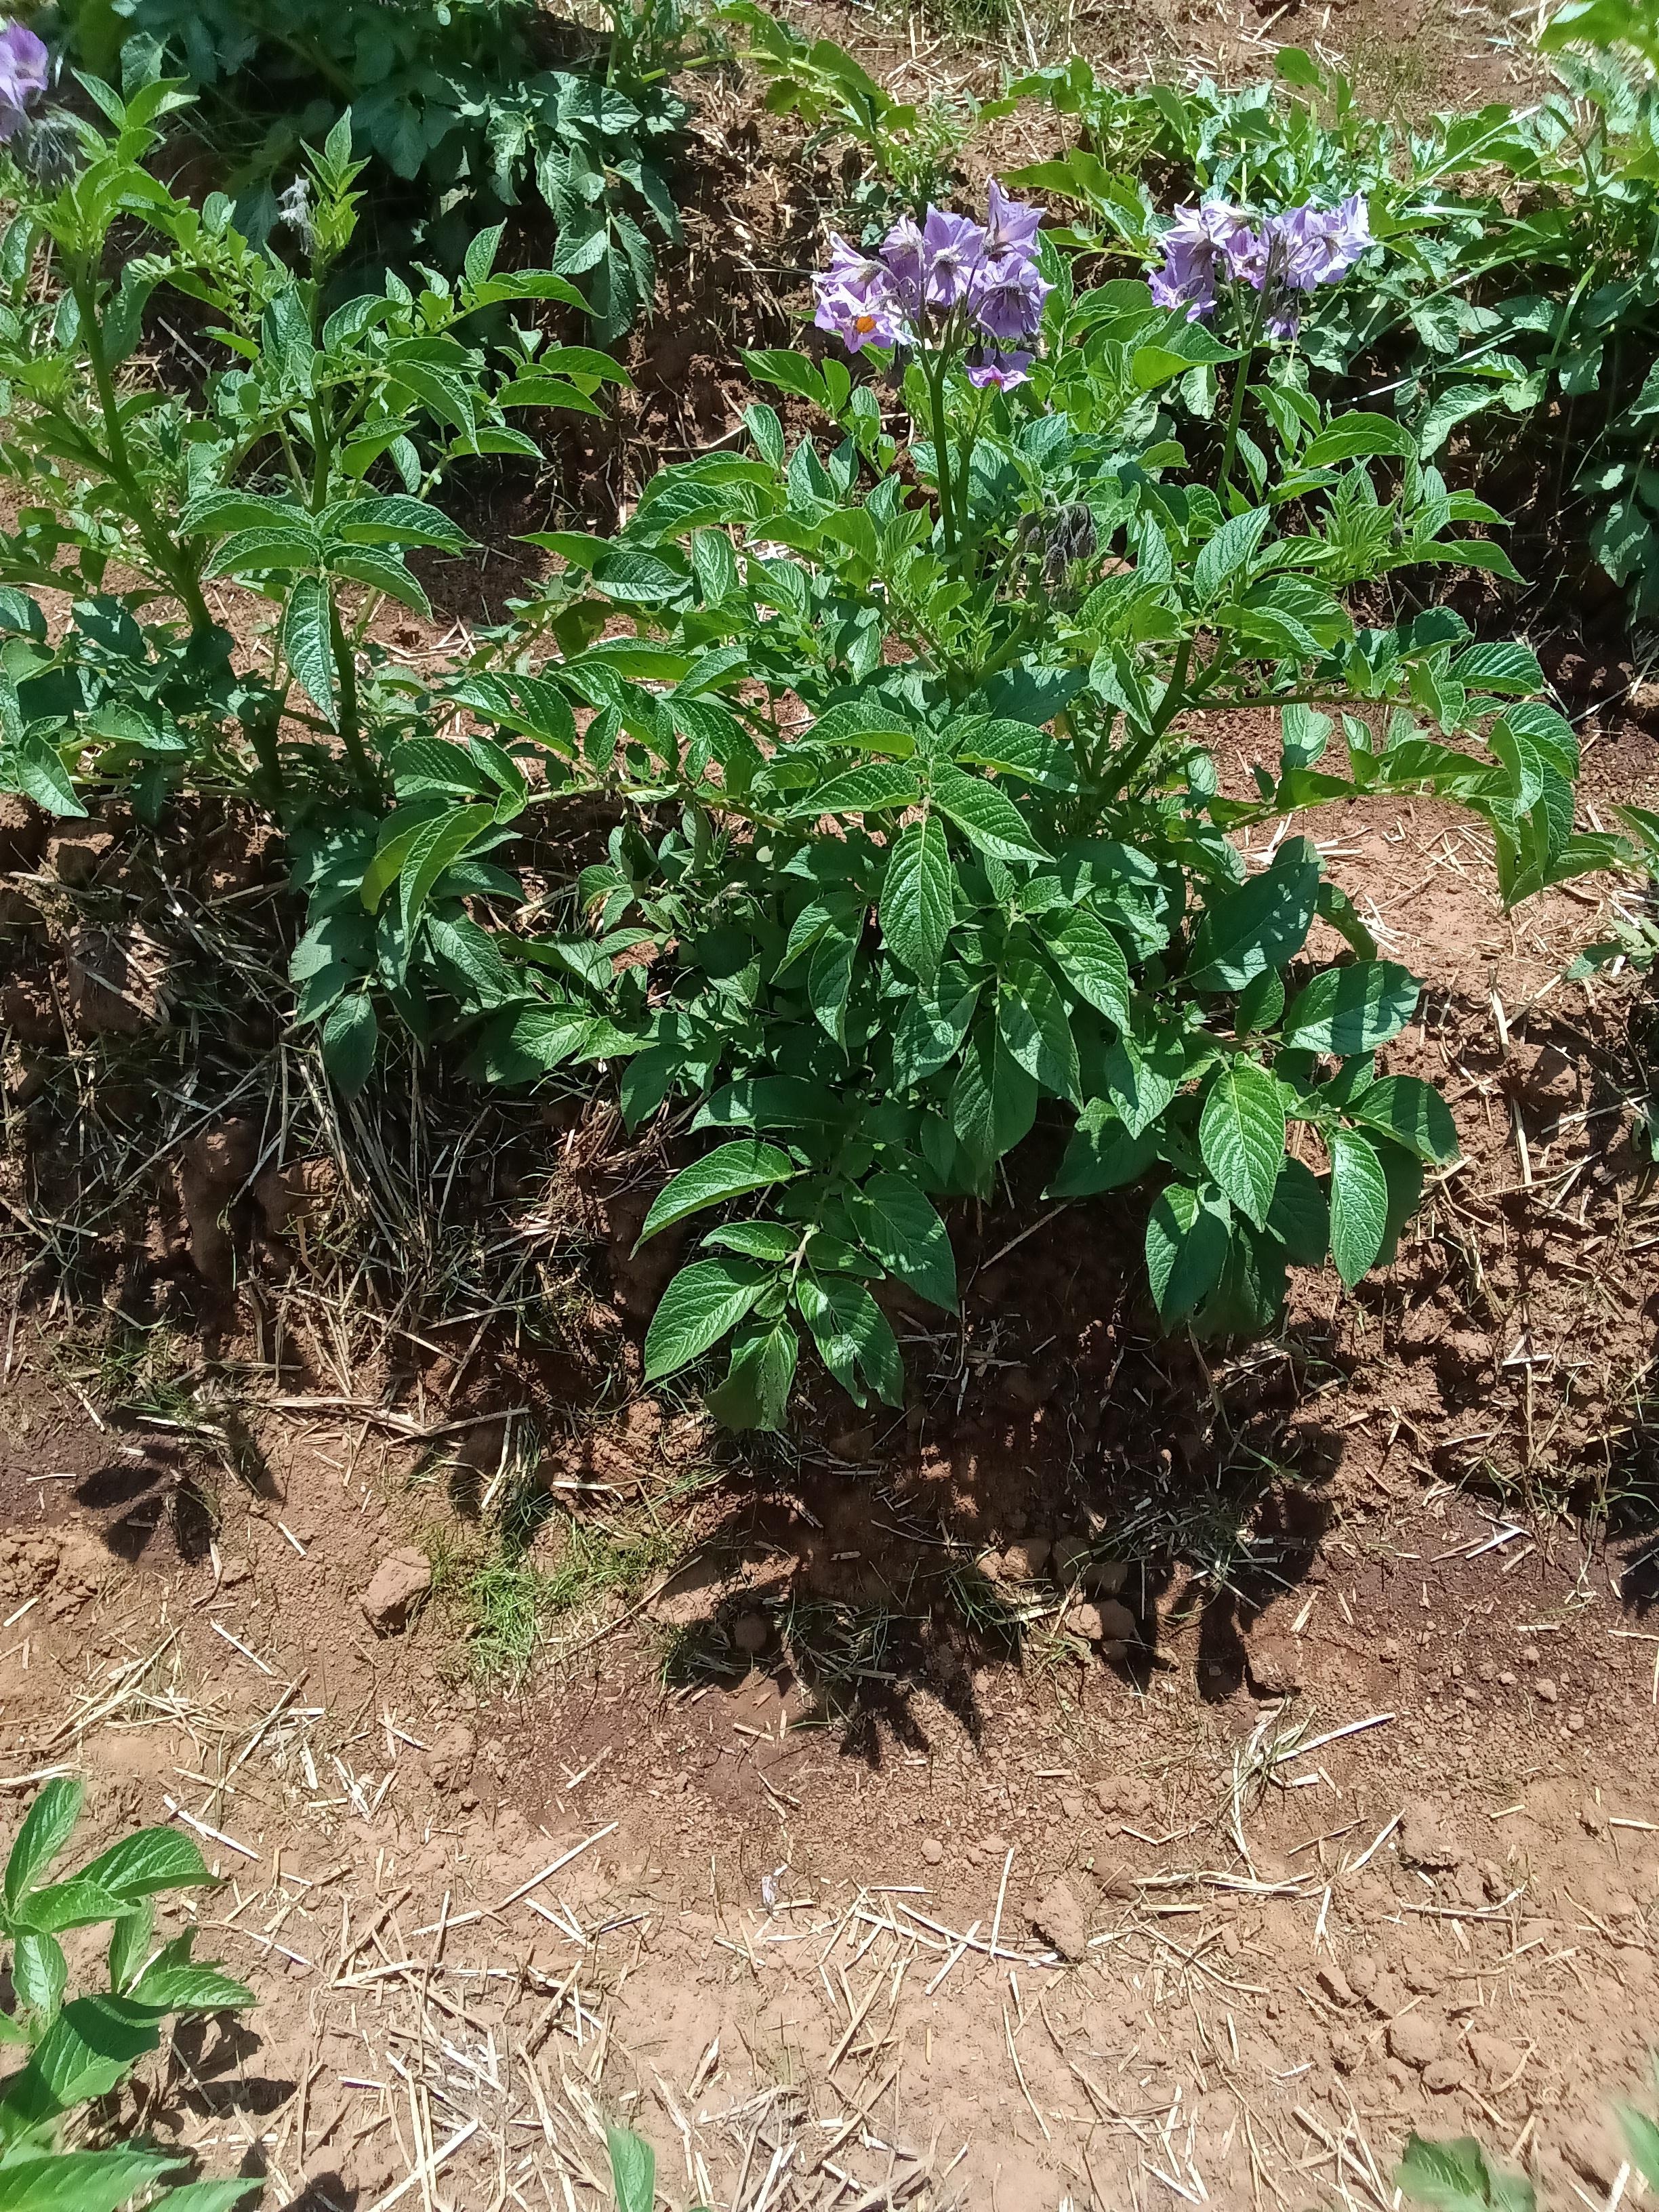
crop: potato
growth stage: flowering
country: Kenya
